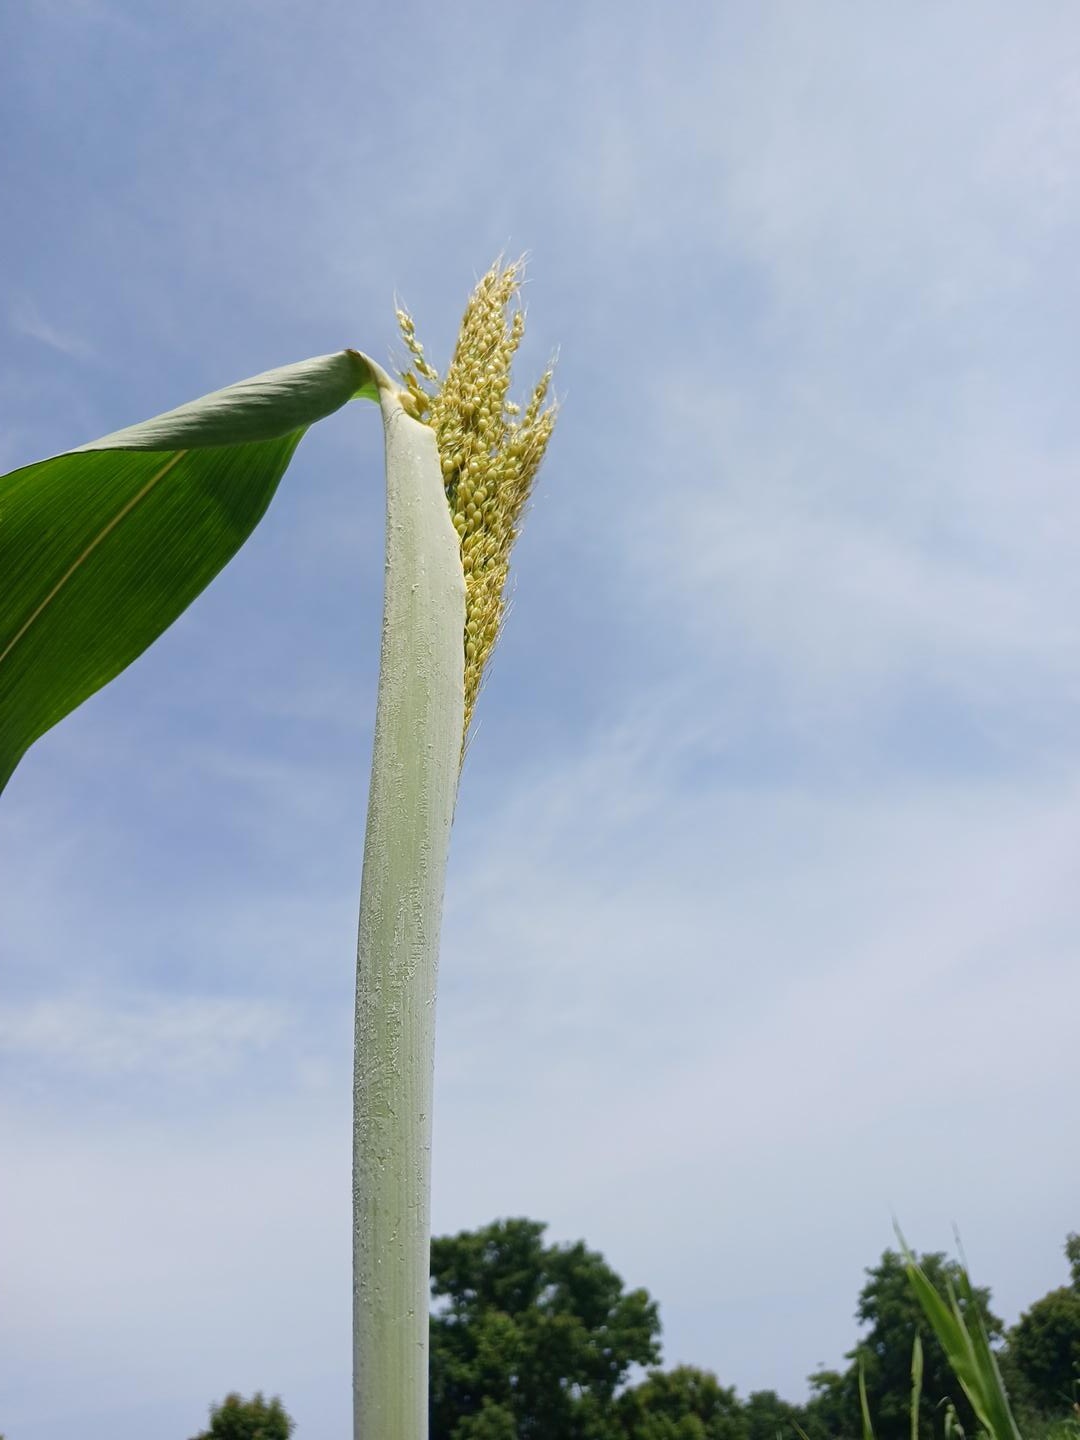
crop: sorghum
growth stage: heading tuber
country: Senegal
